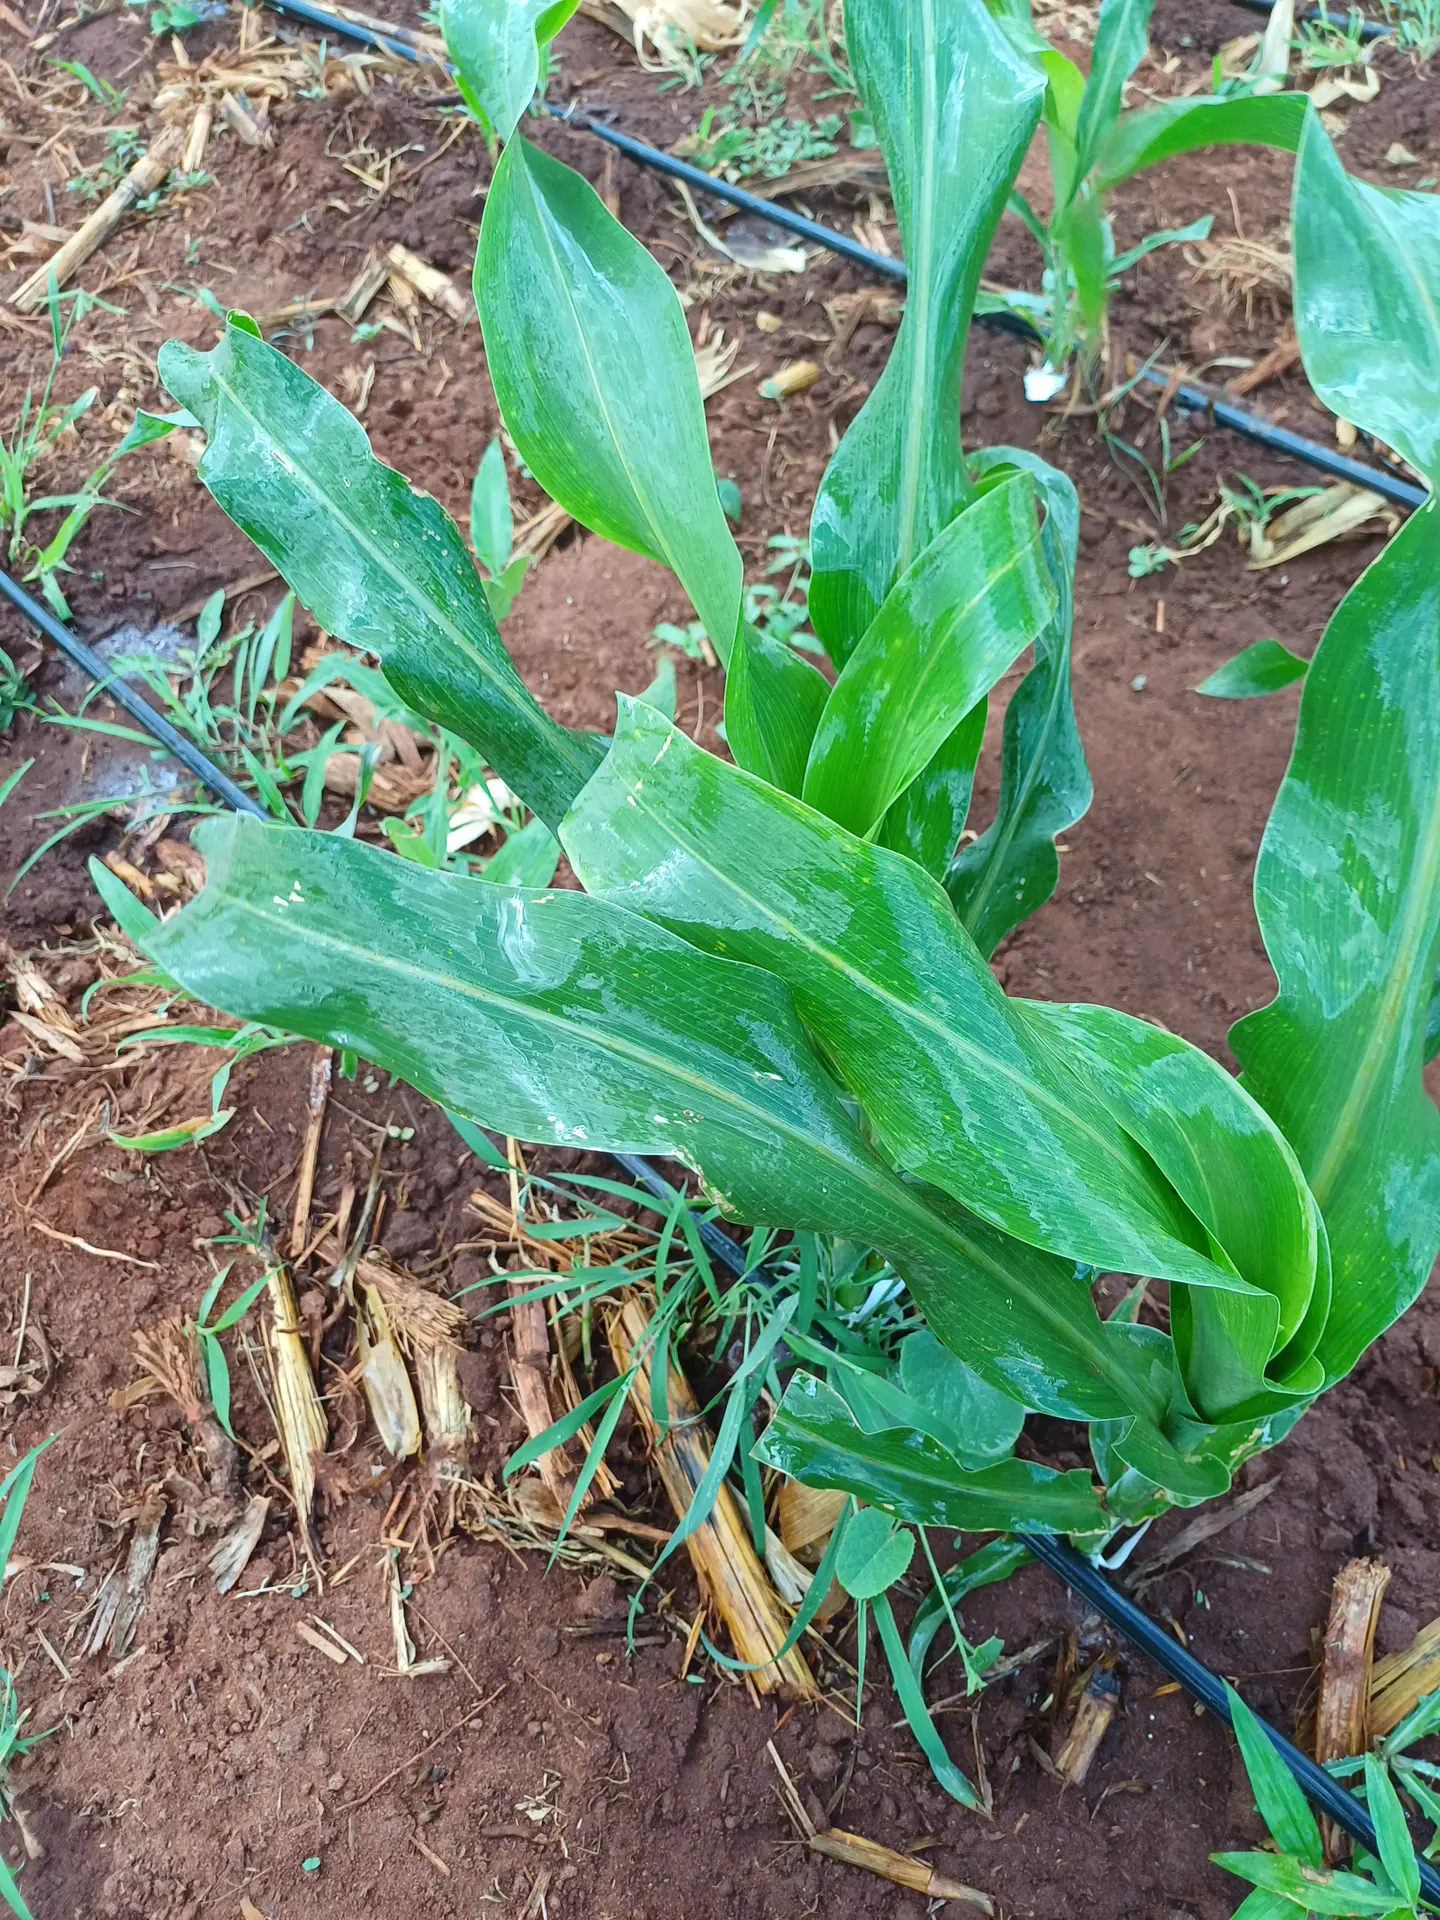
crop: sorghum
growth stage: vegetative
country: Kenya
